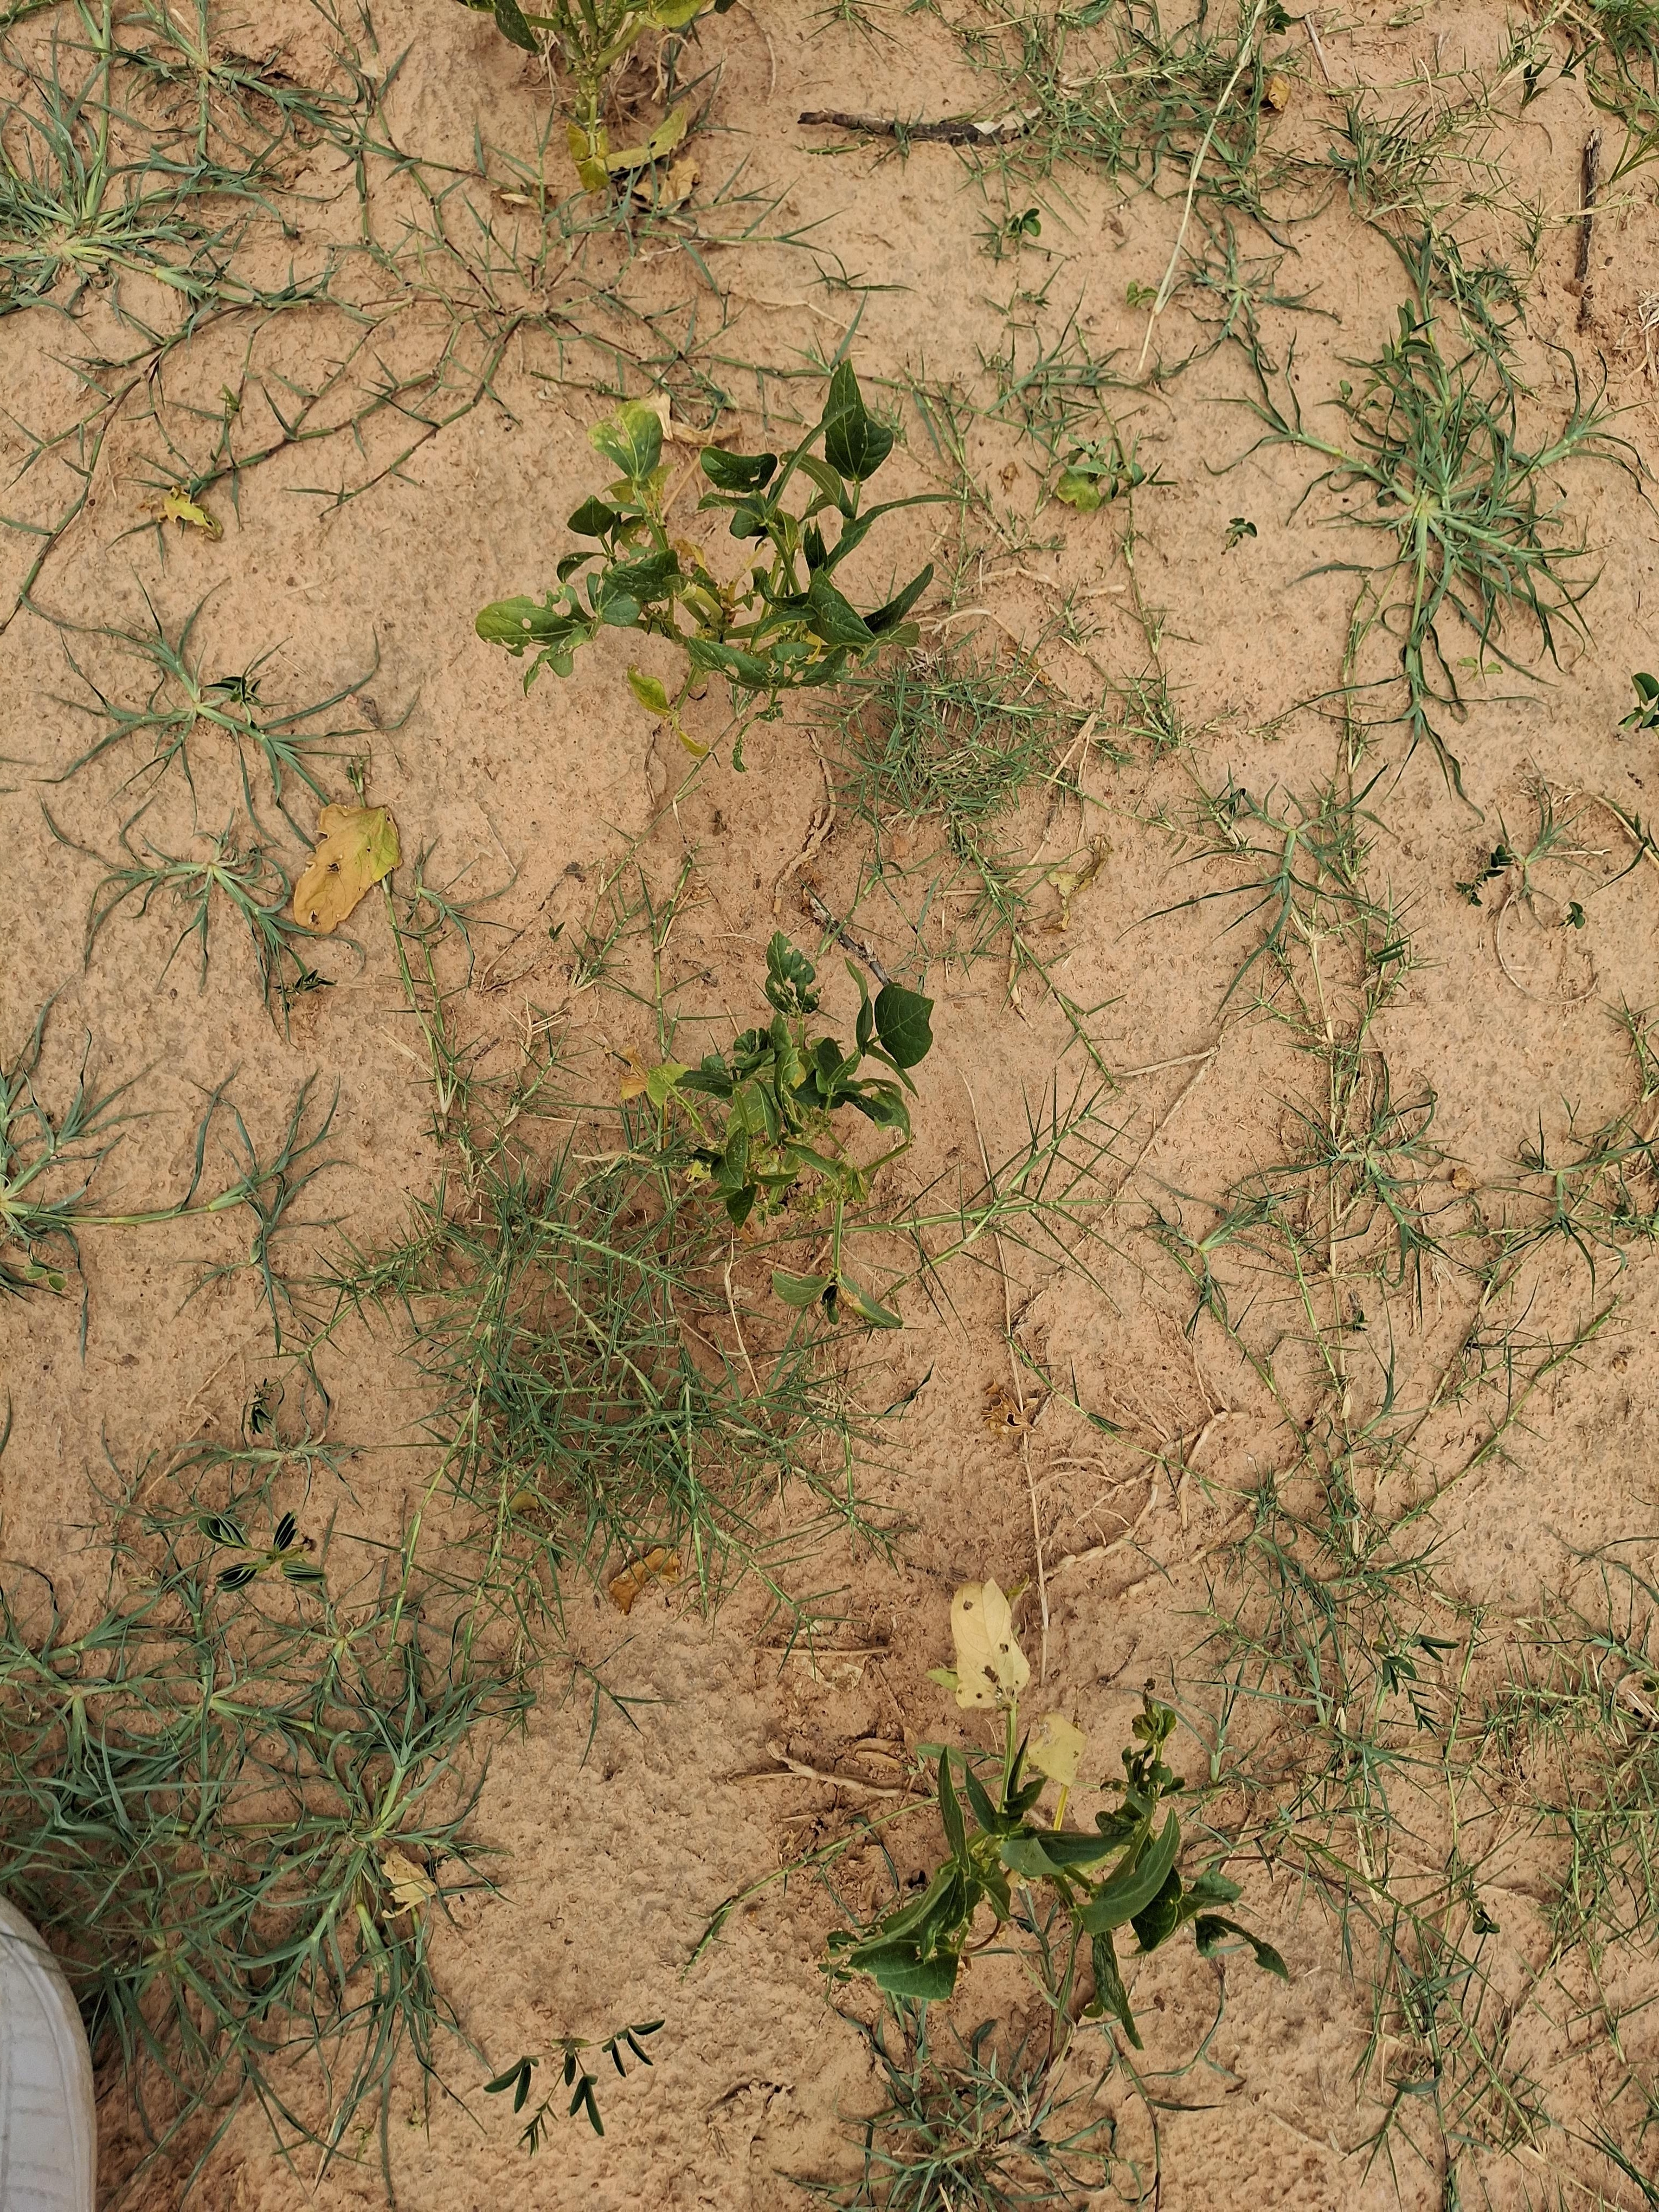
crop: cowpea
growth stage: harvest maturity
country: Nigeria
